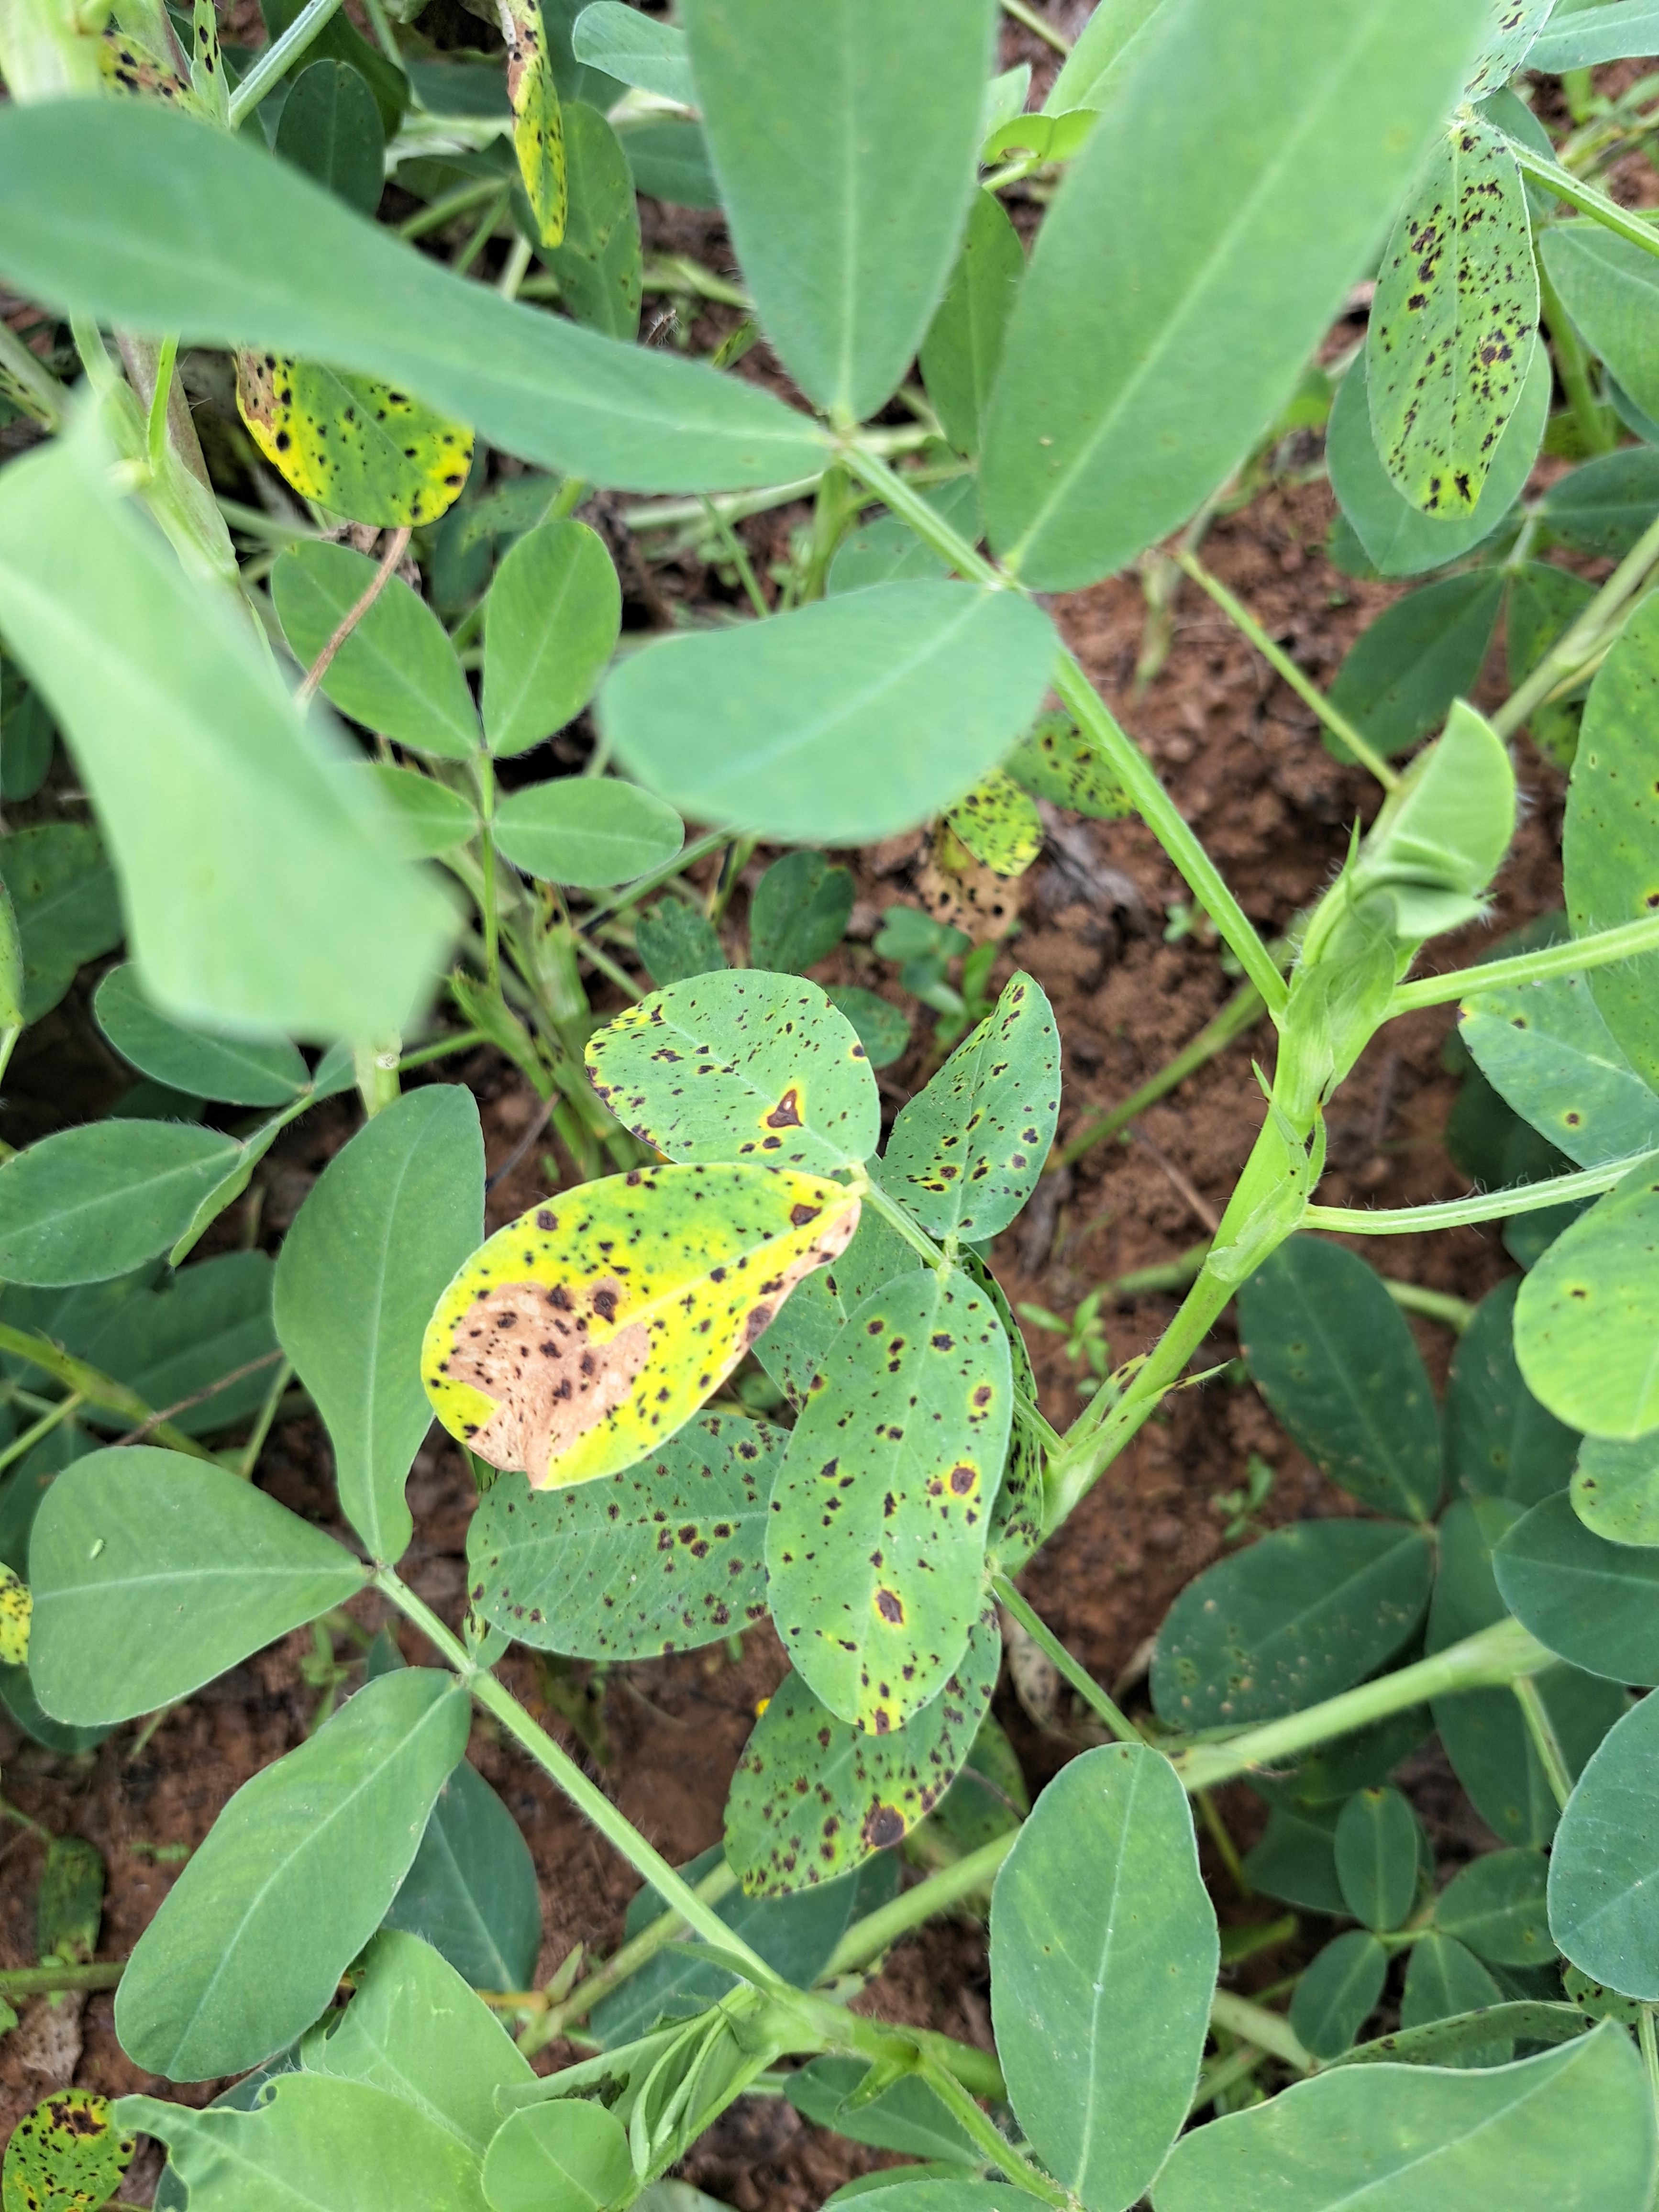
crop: groundnut
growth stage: development pod
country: Ghana
